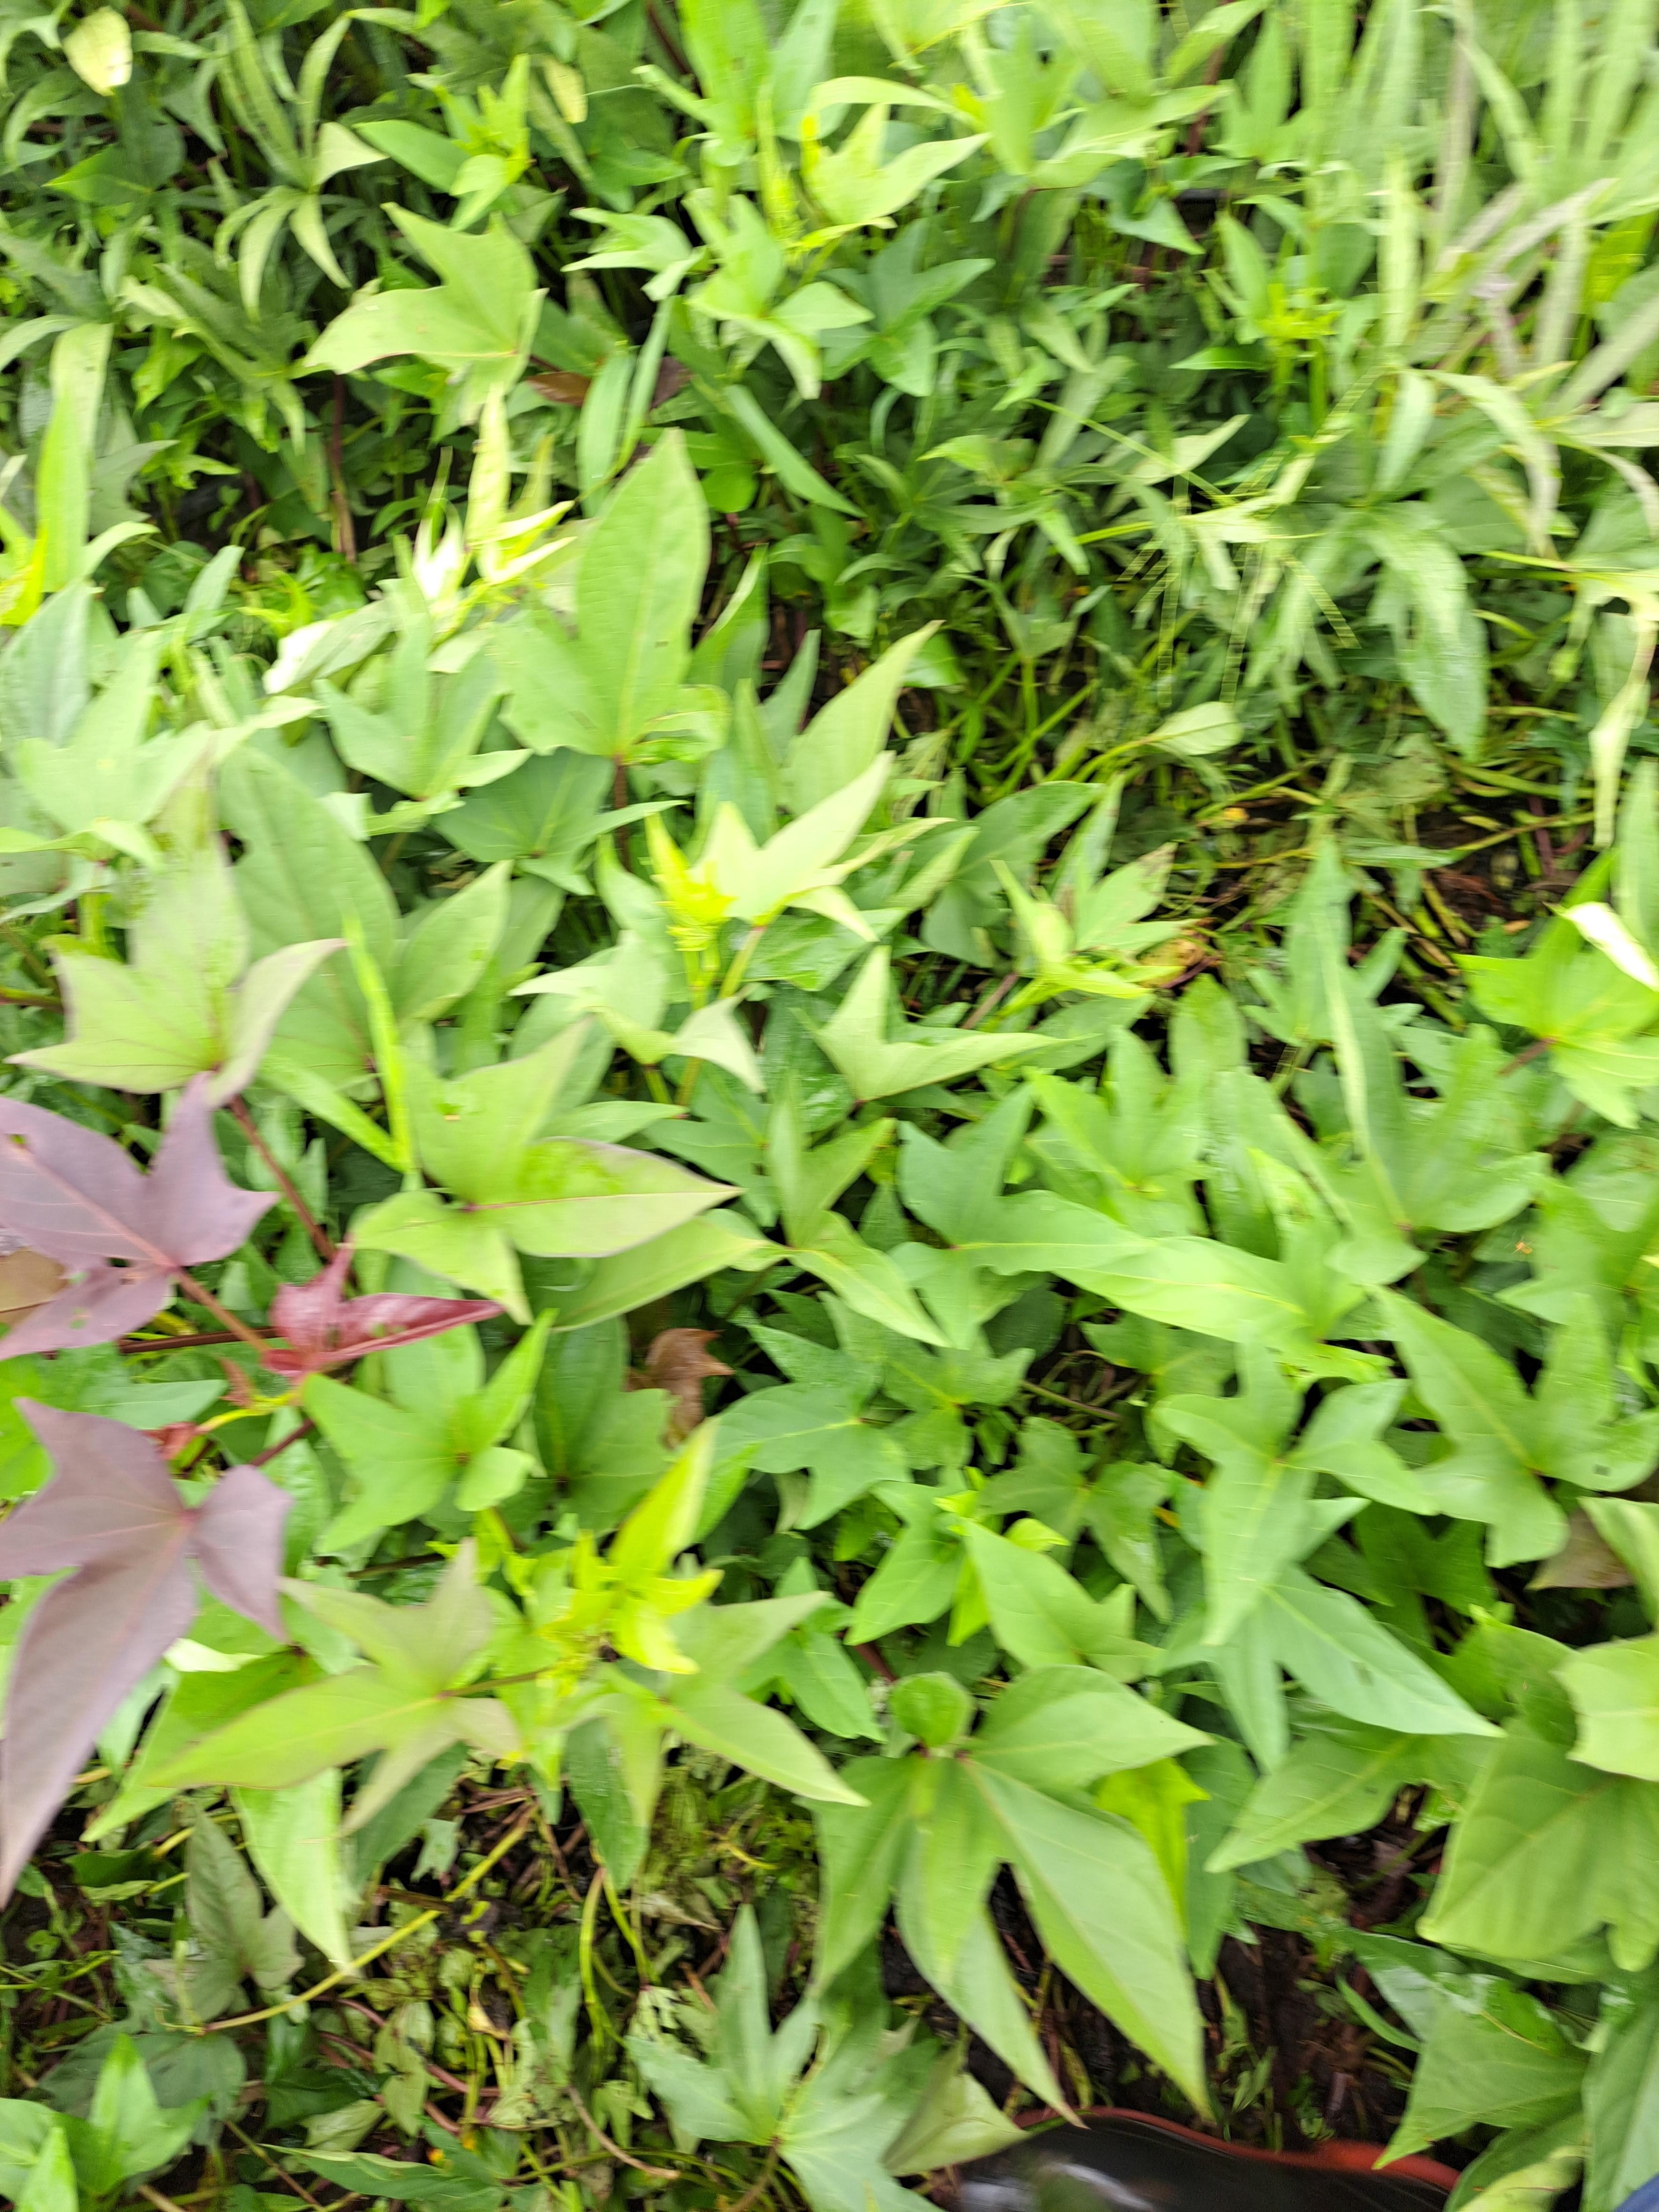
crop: sweet potato
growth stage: vegetative
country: Tanzania
